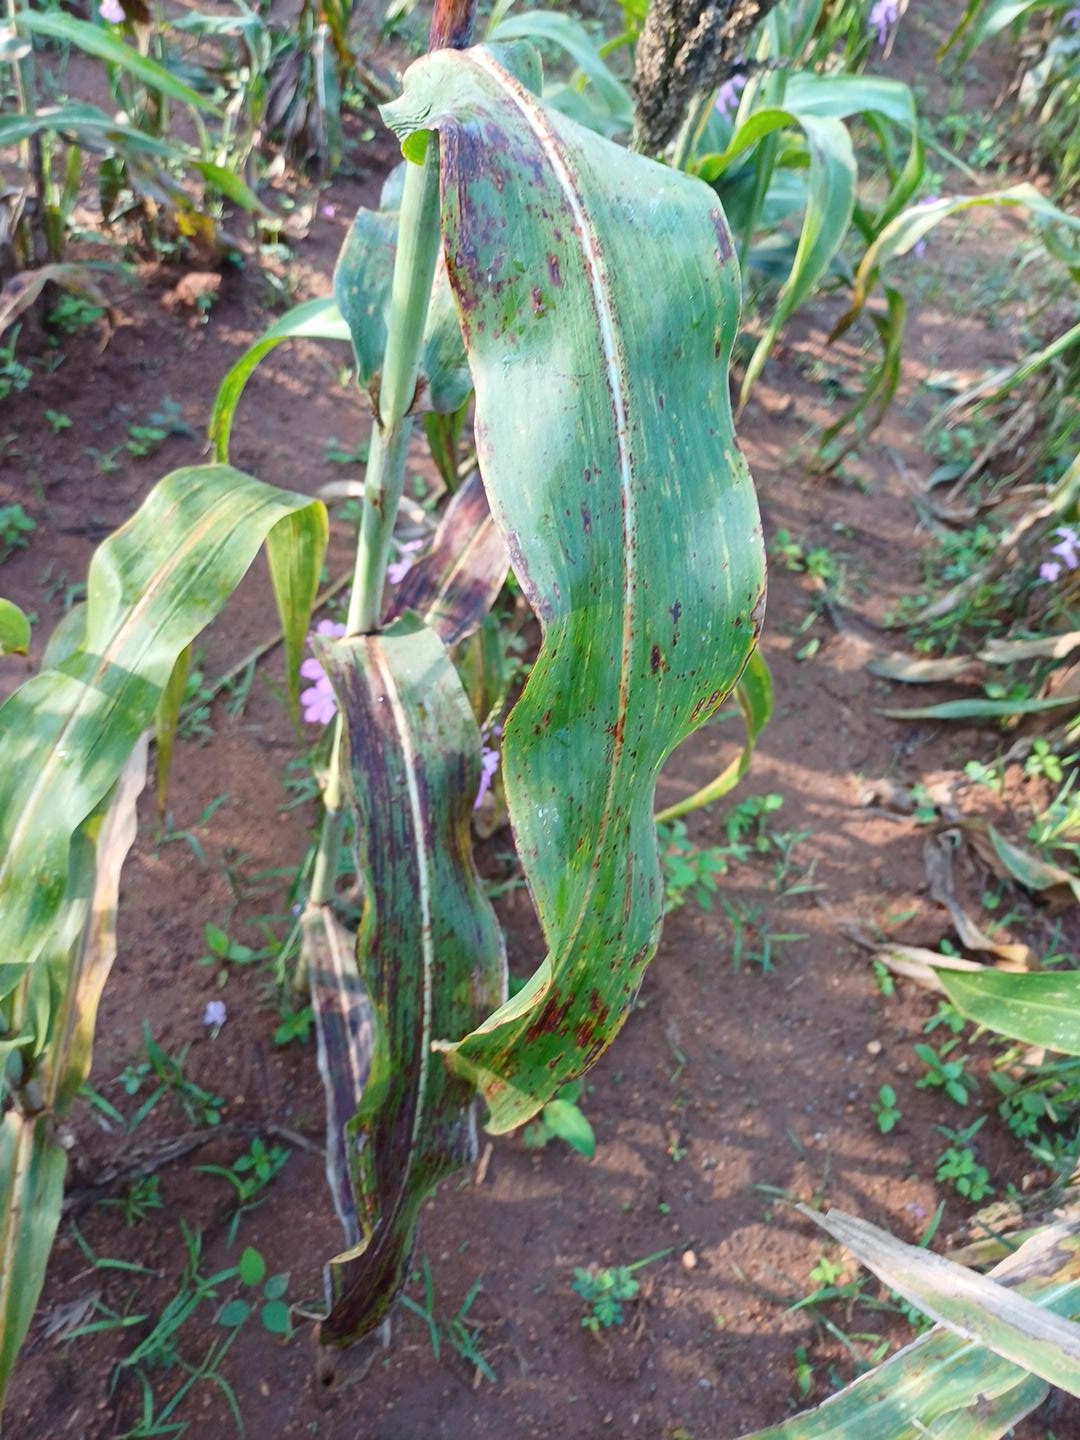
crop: sorghum
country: Kenya
